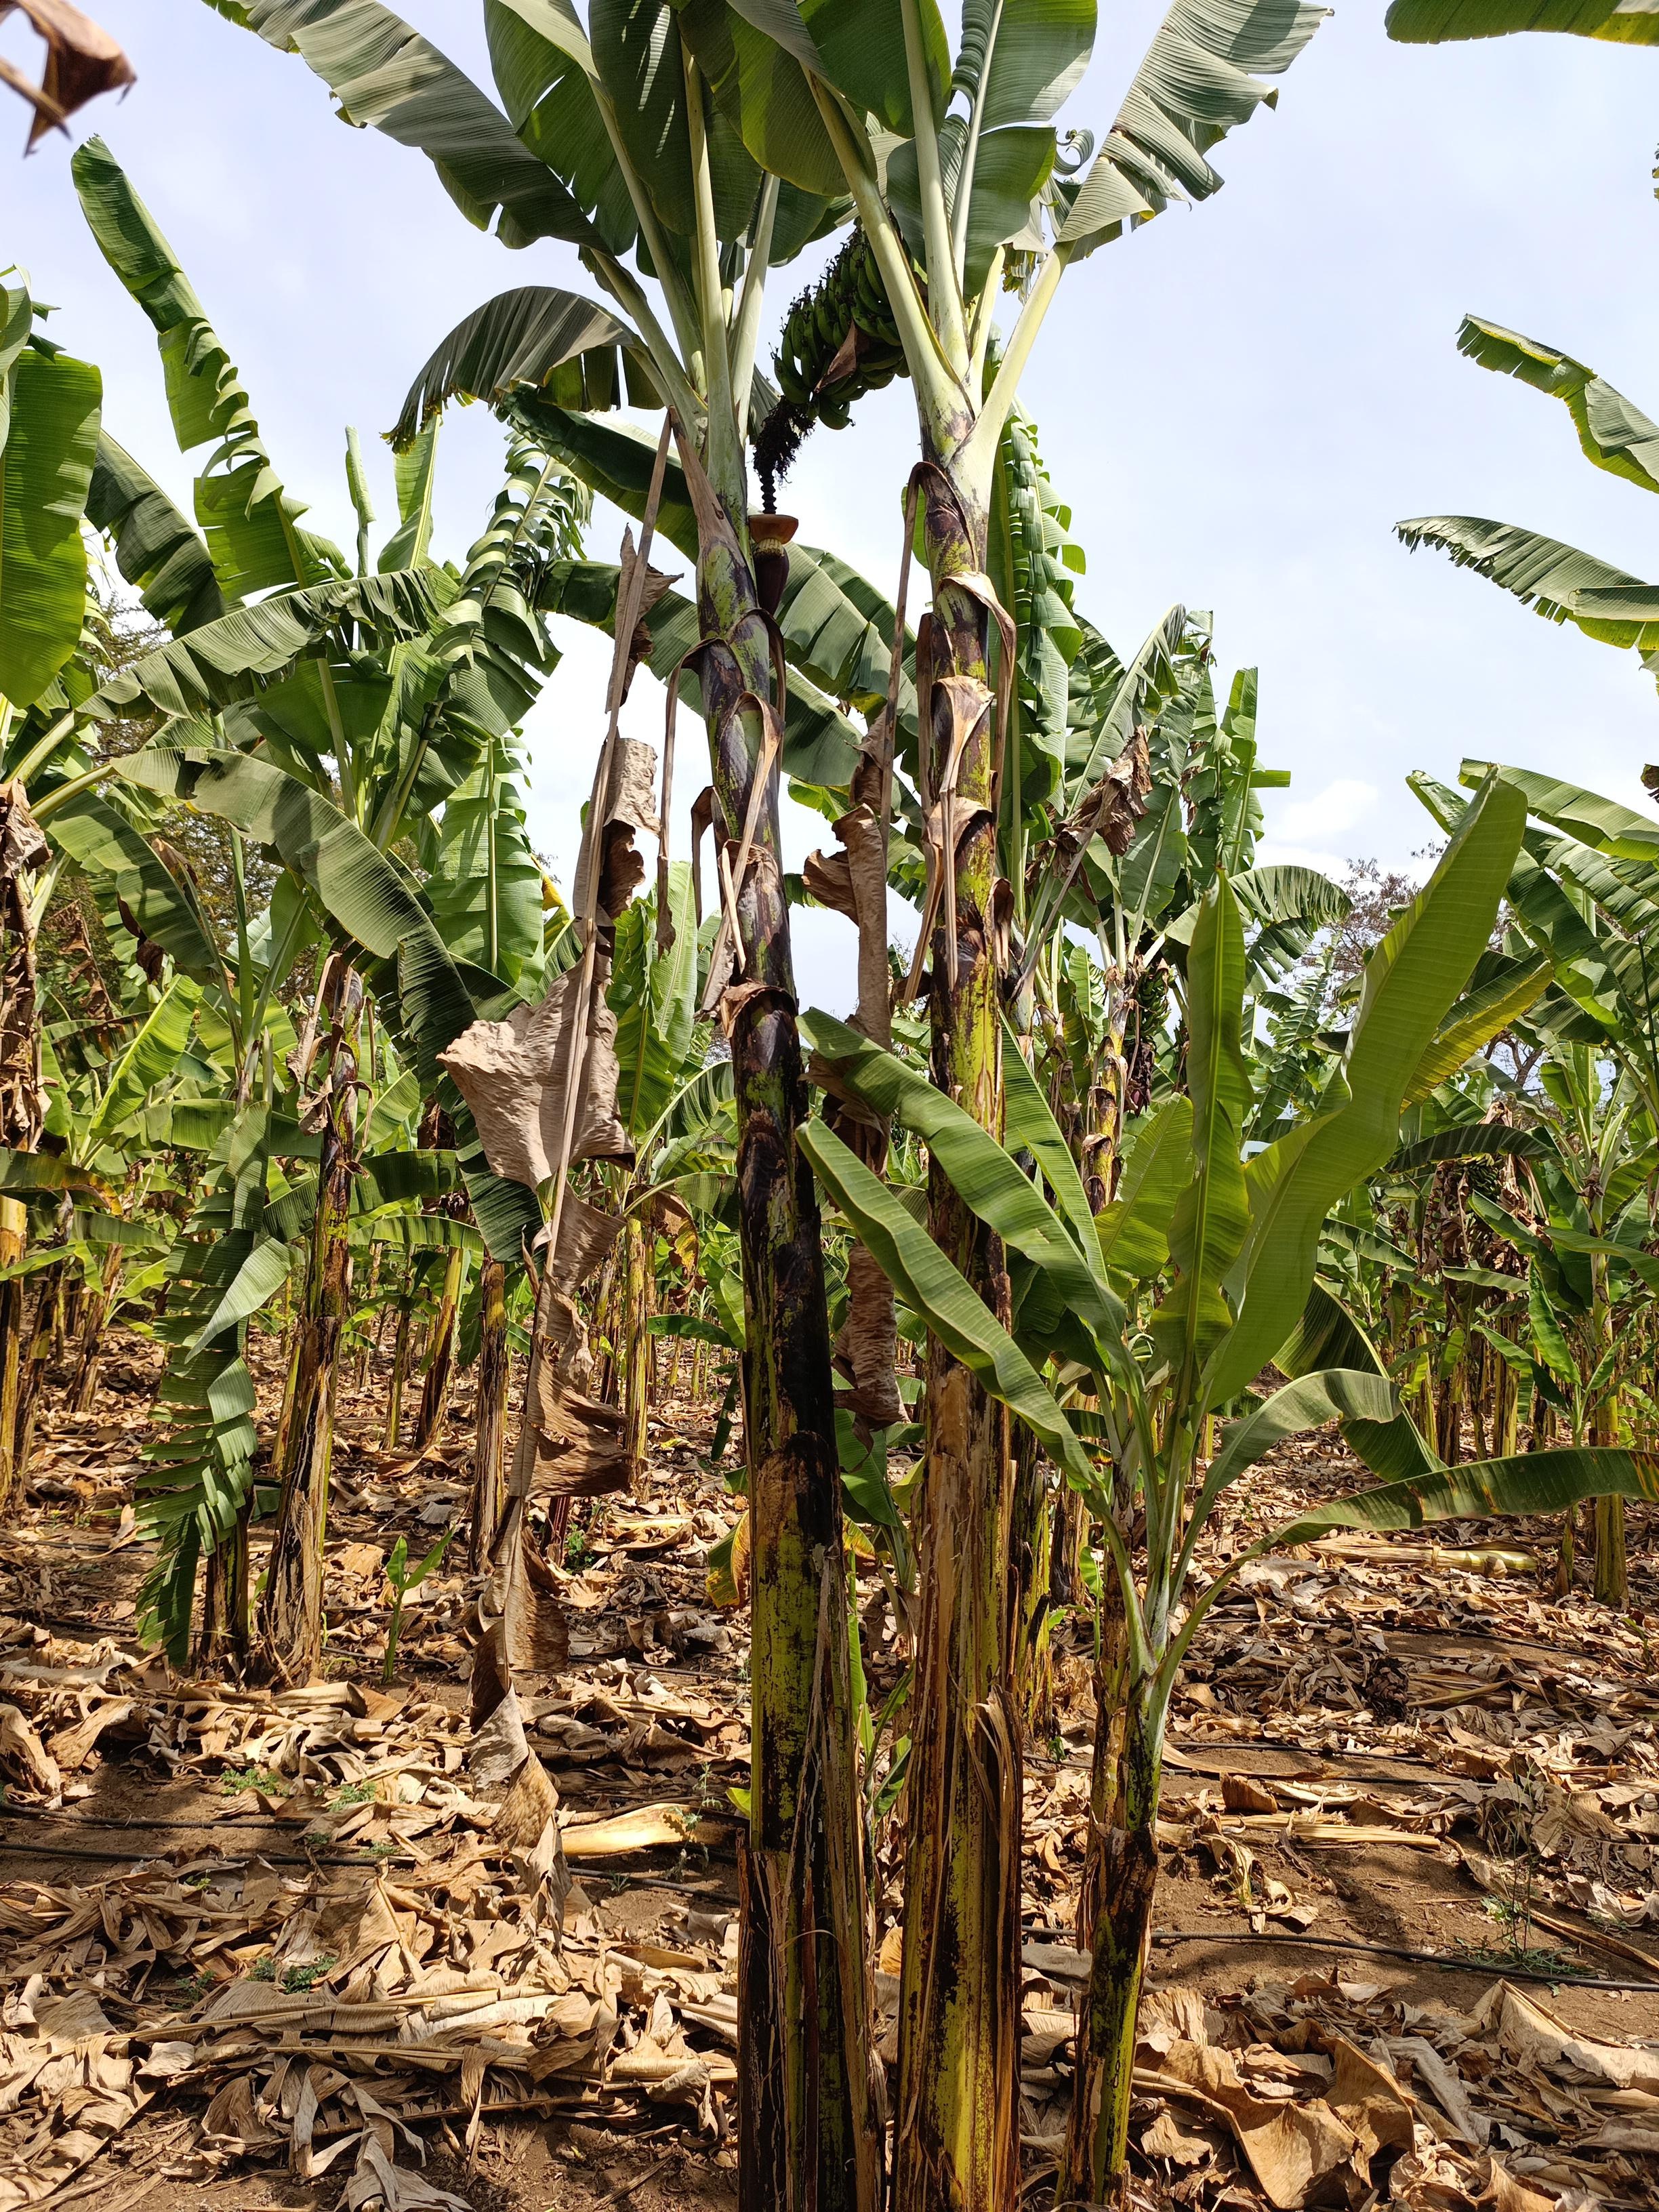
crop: banana
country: Tanzania
